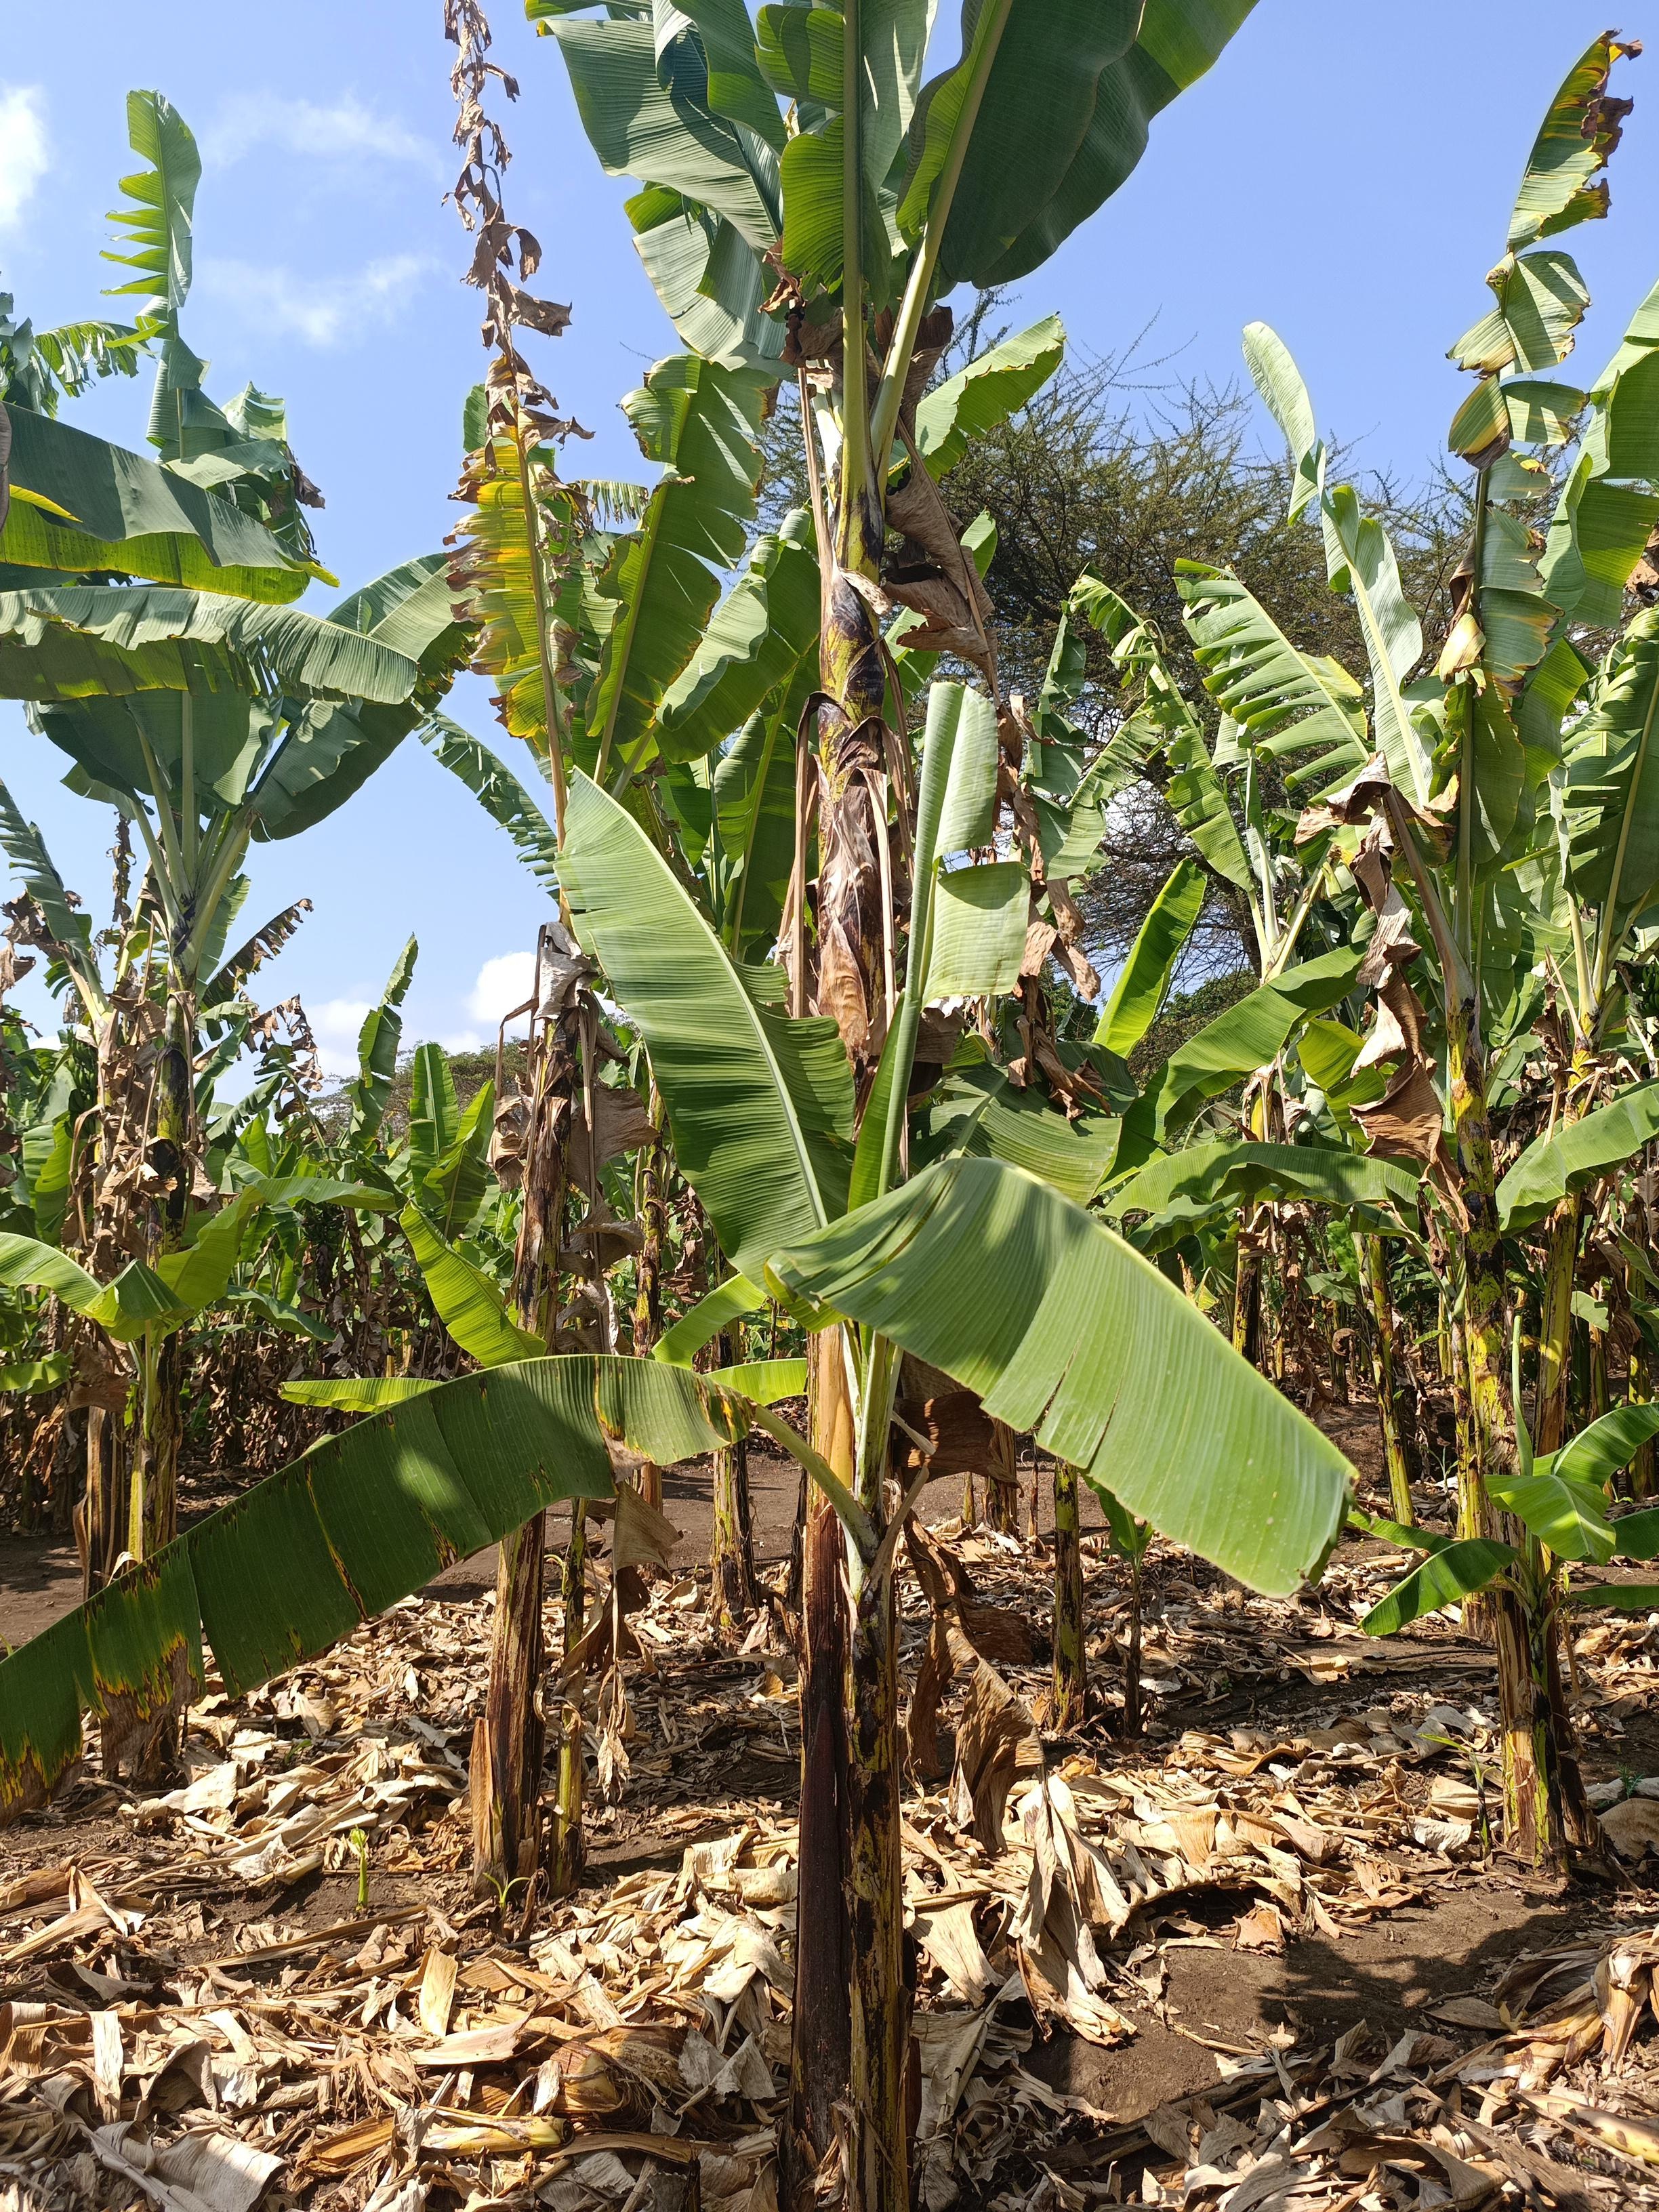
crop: banana
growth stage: vegetative
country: Tanzania
